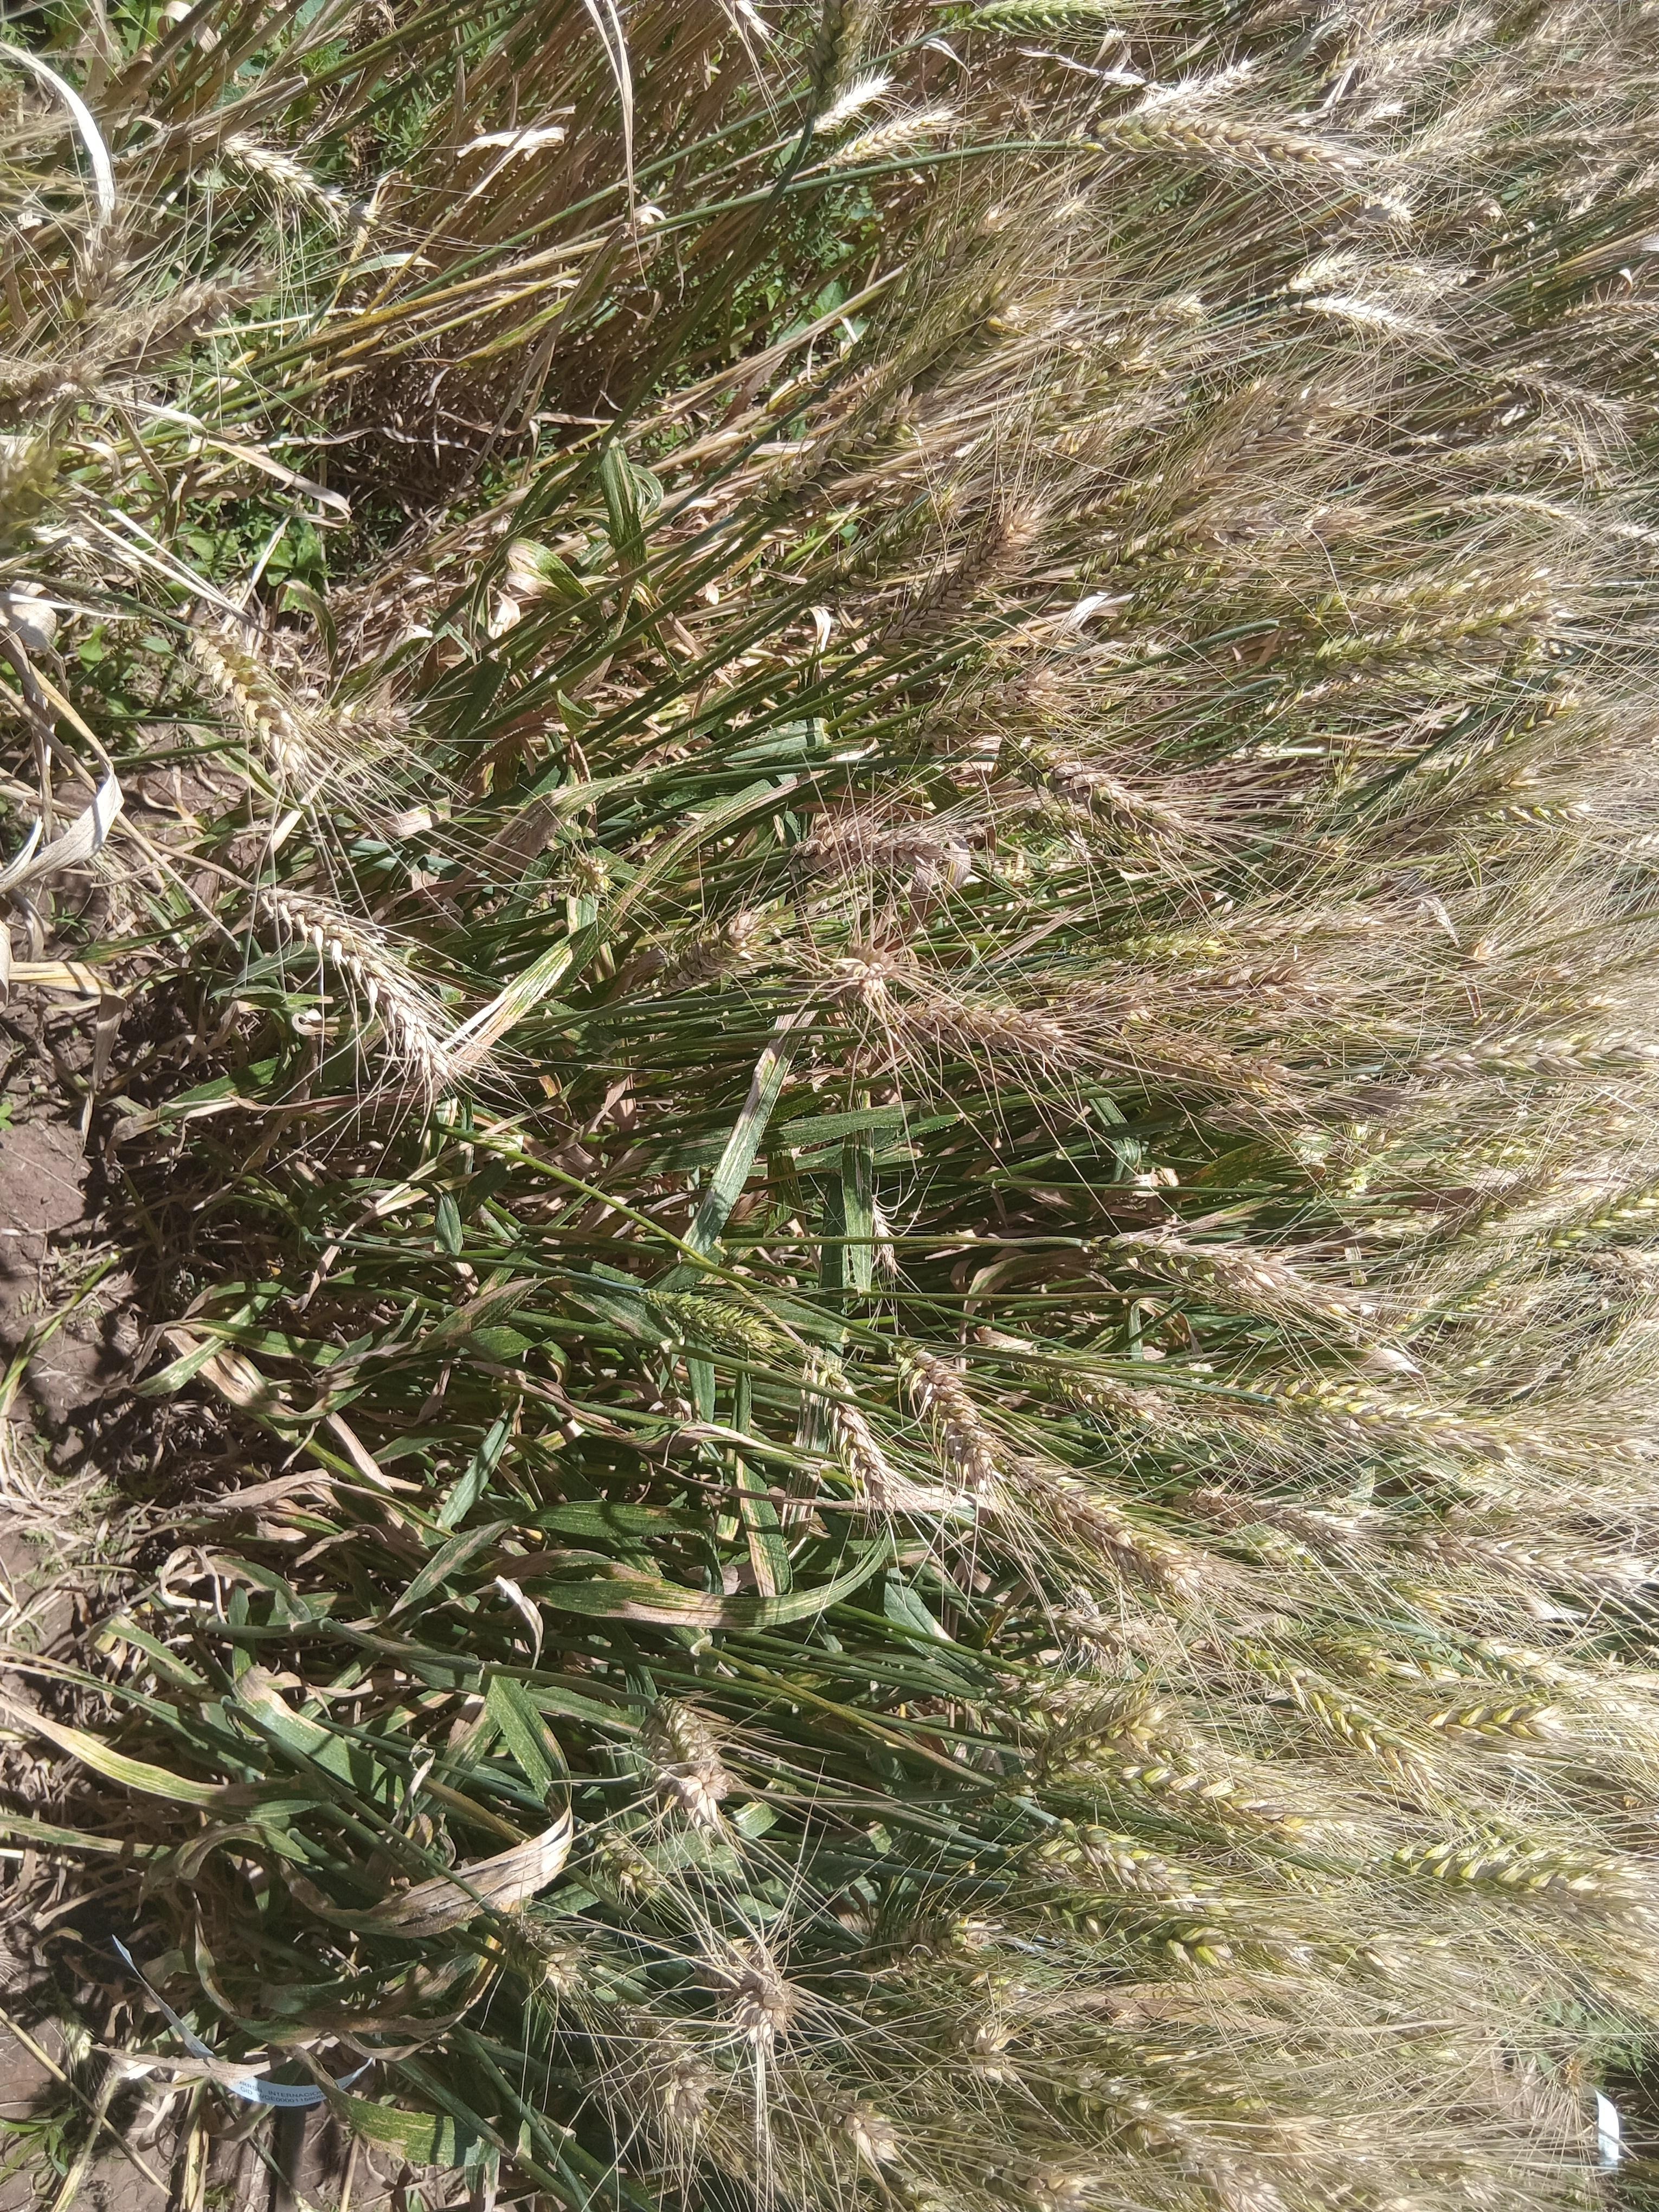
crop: wheat
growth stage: maturity
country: Kenya
